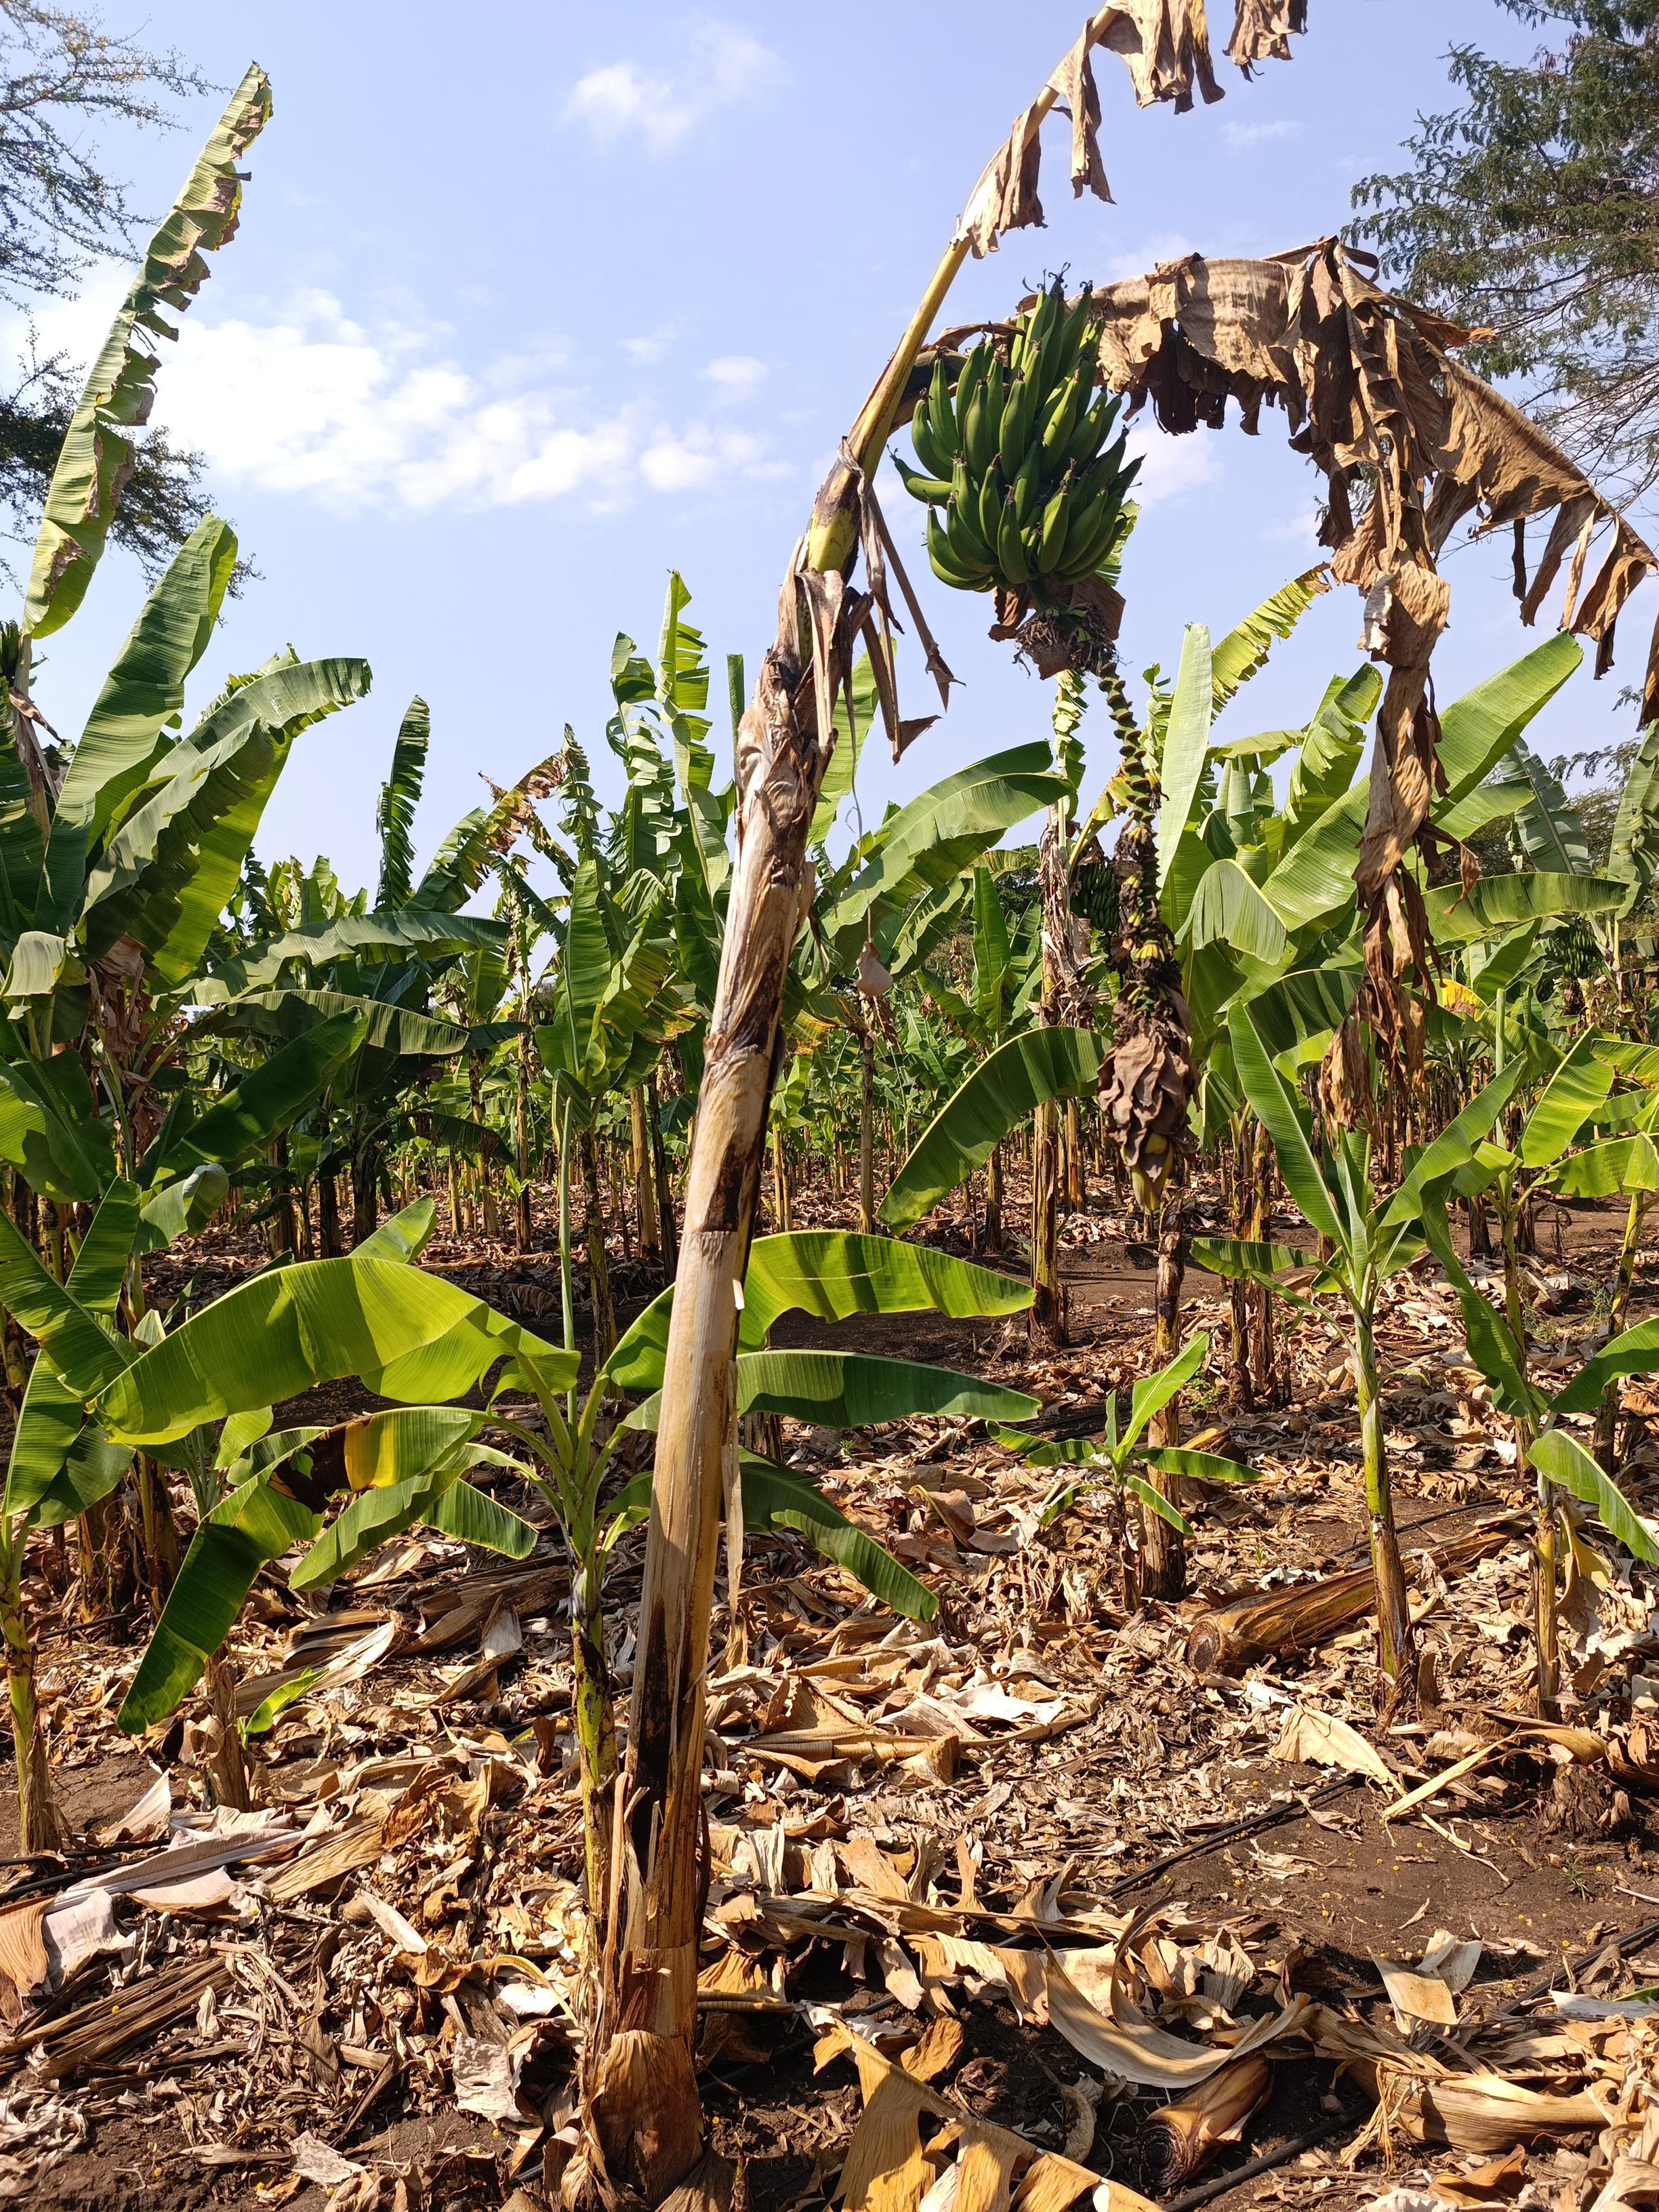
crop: banana
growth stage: maturity
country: Tanzania
